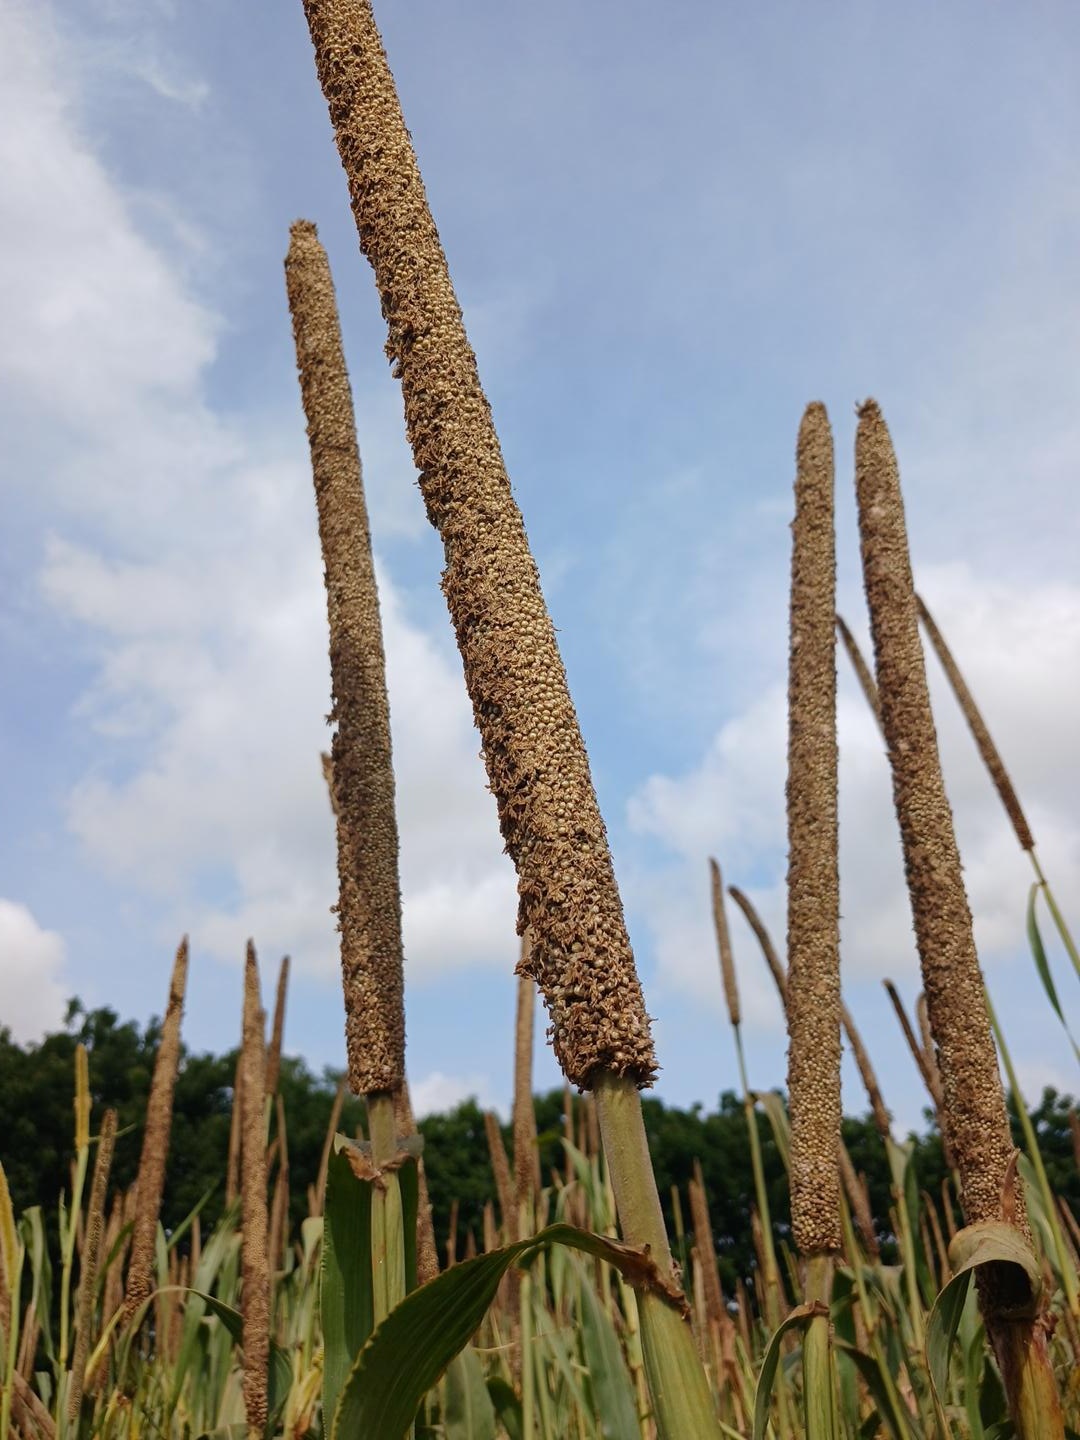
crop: pearl millet
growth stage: maturity
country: Senegal
